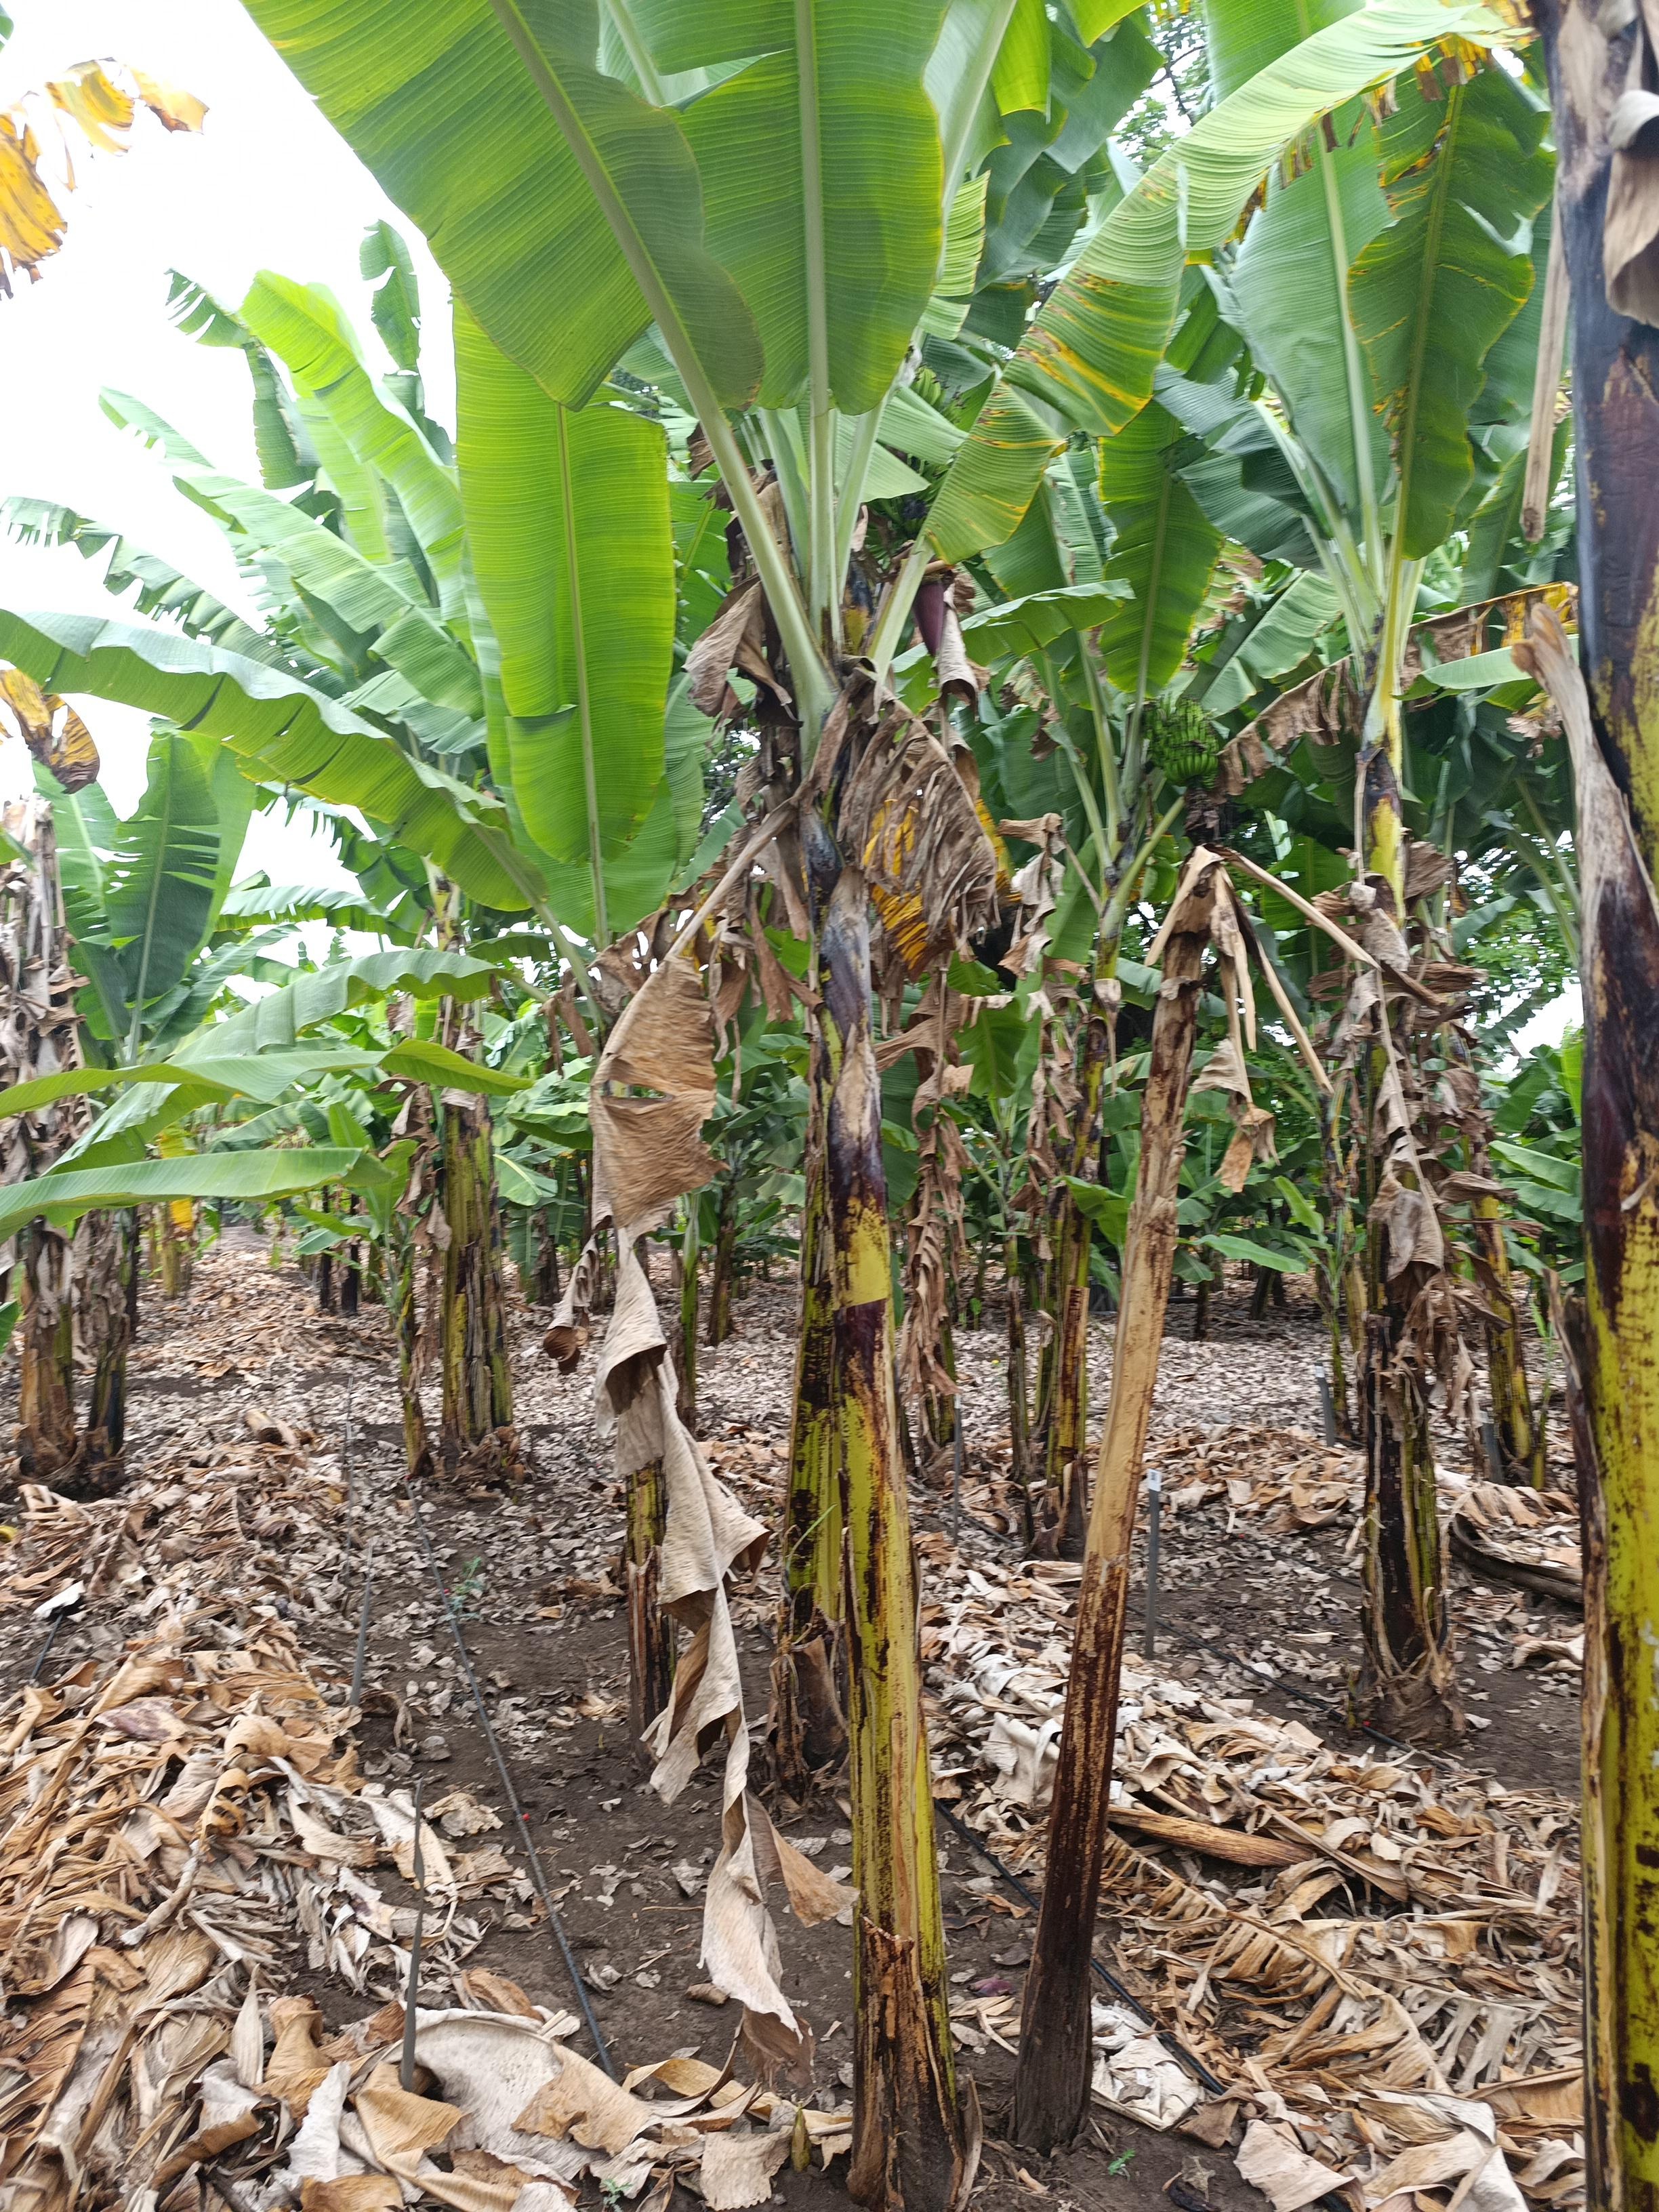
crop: banana
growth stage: vegetative
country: Tanzania
